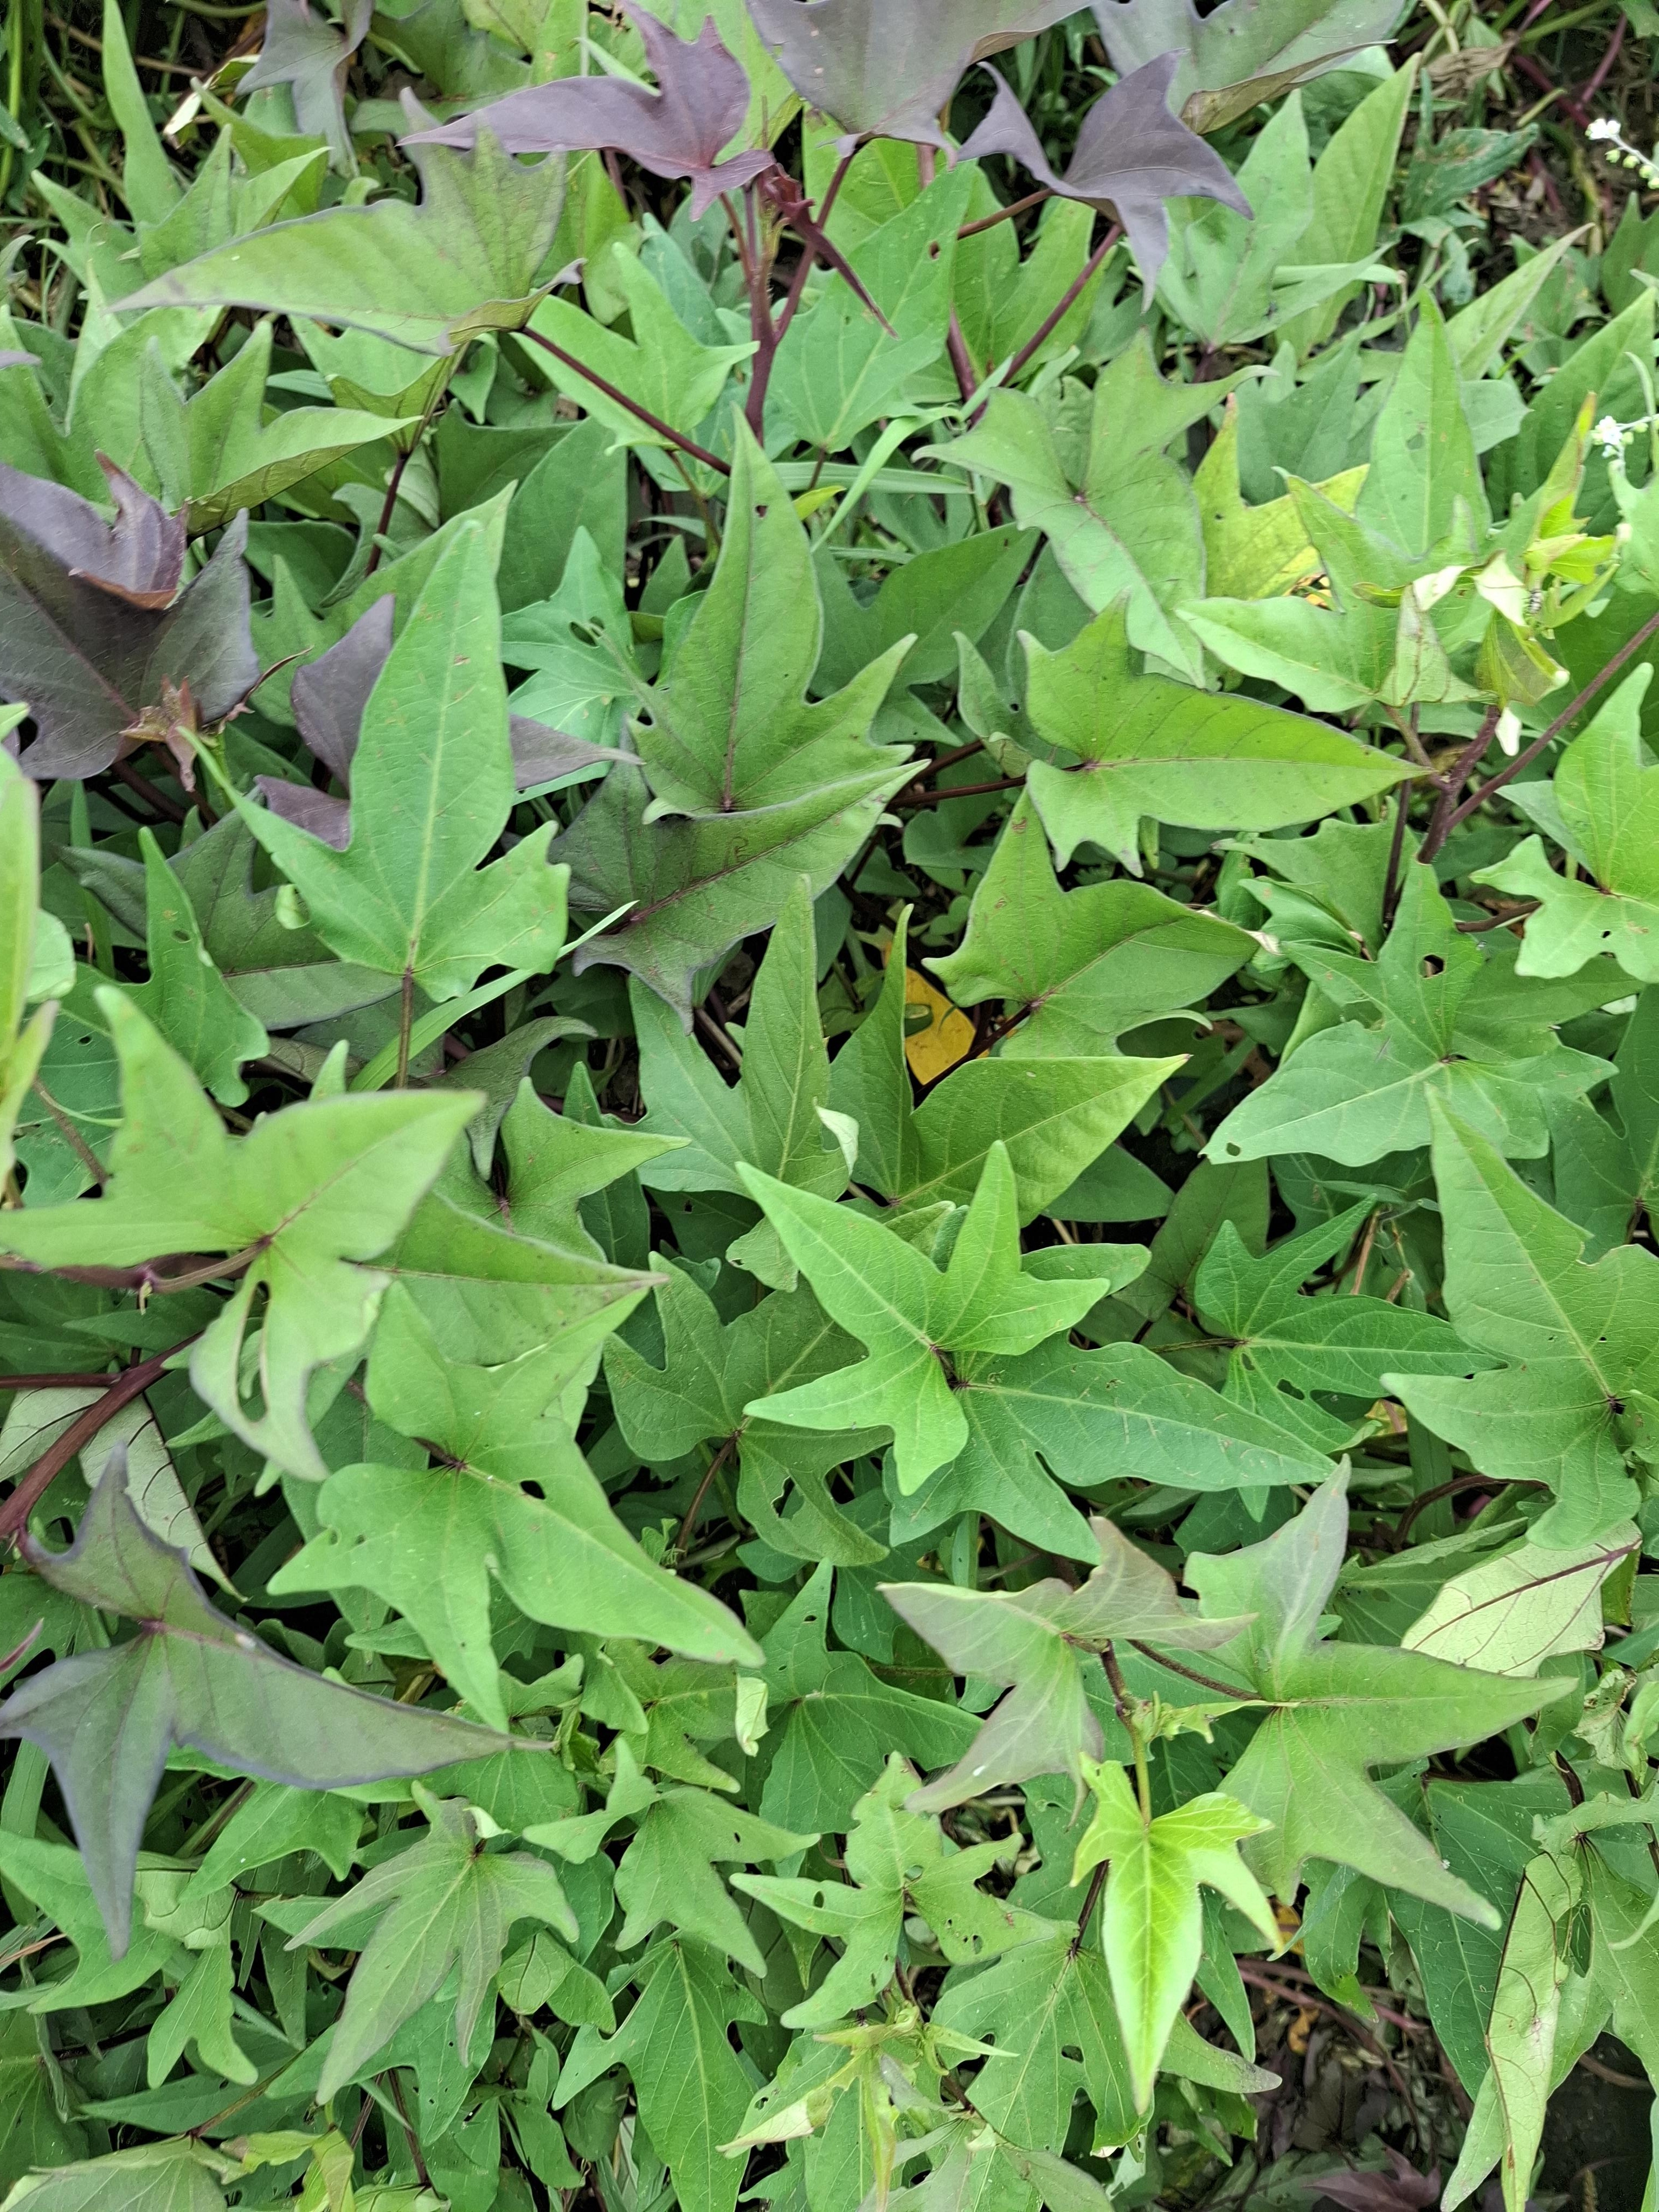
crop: sweet potato
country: Tanzania
